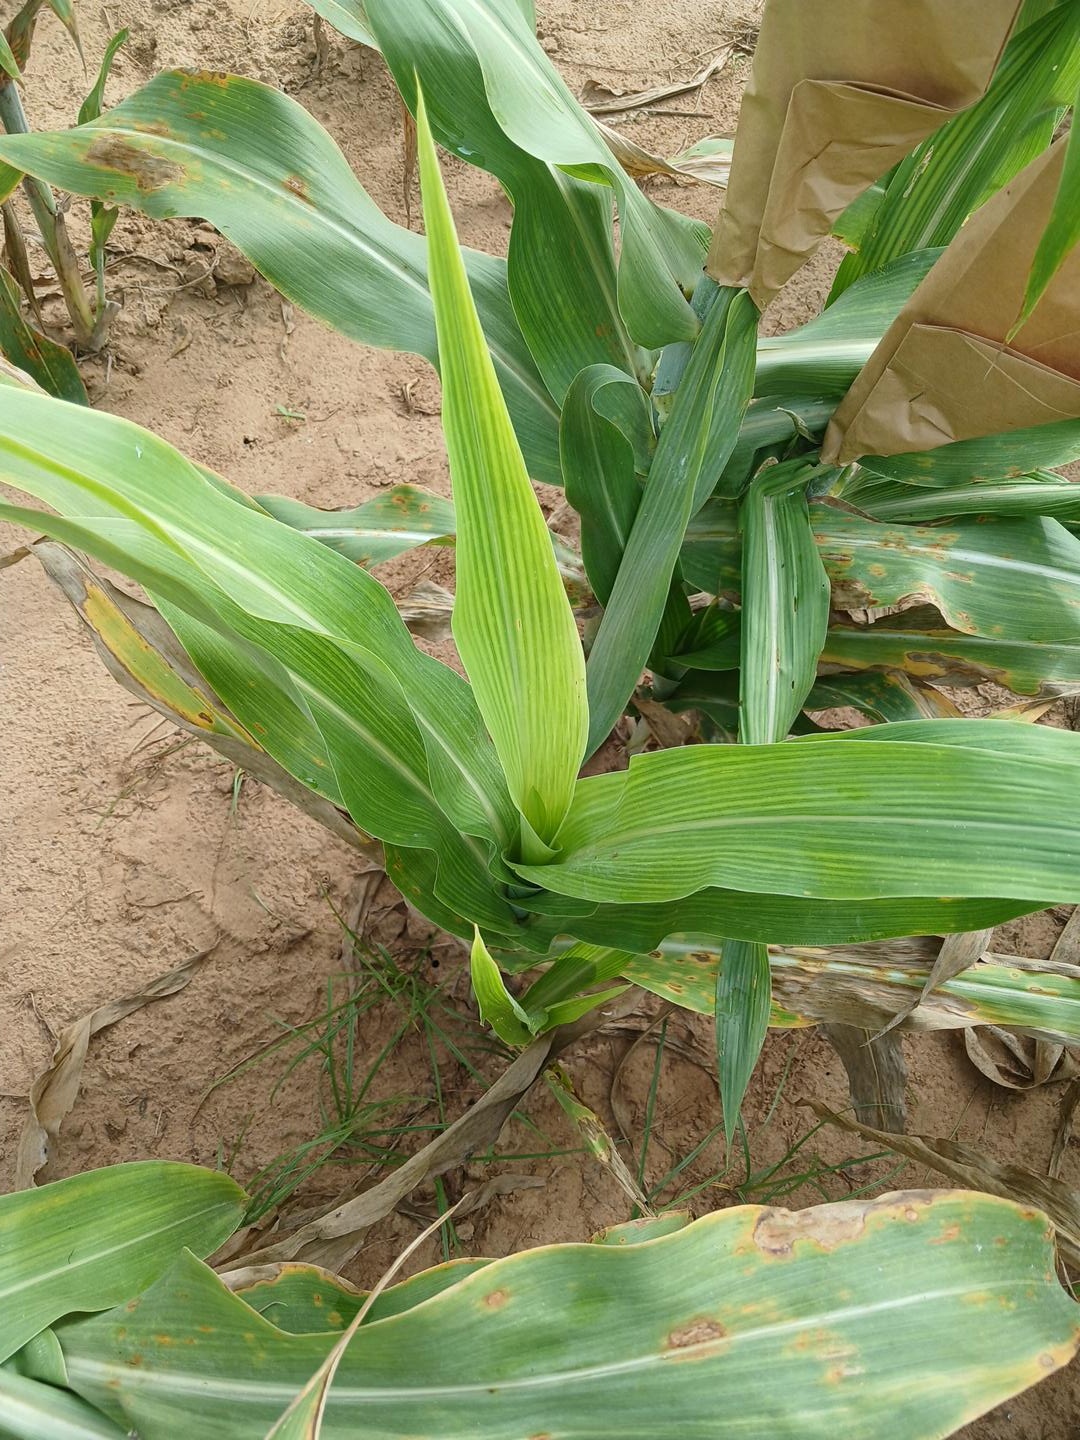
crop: sorghum
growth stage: vegetative
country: Senegal
